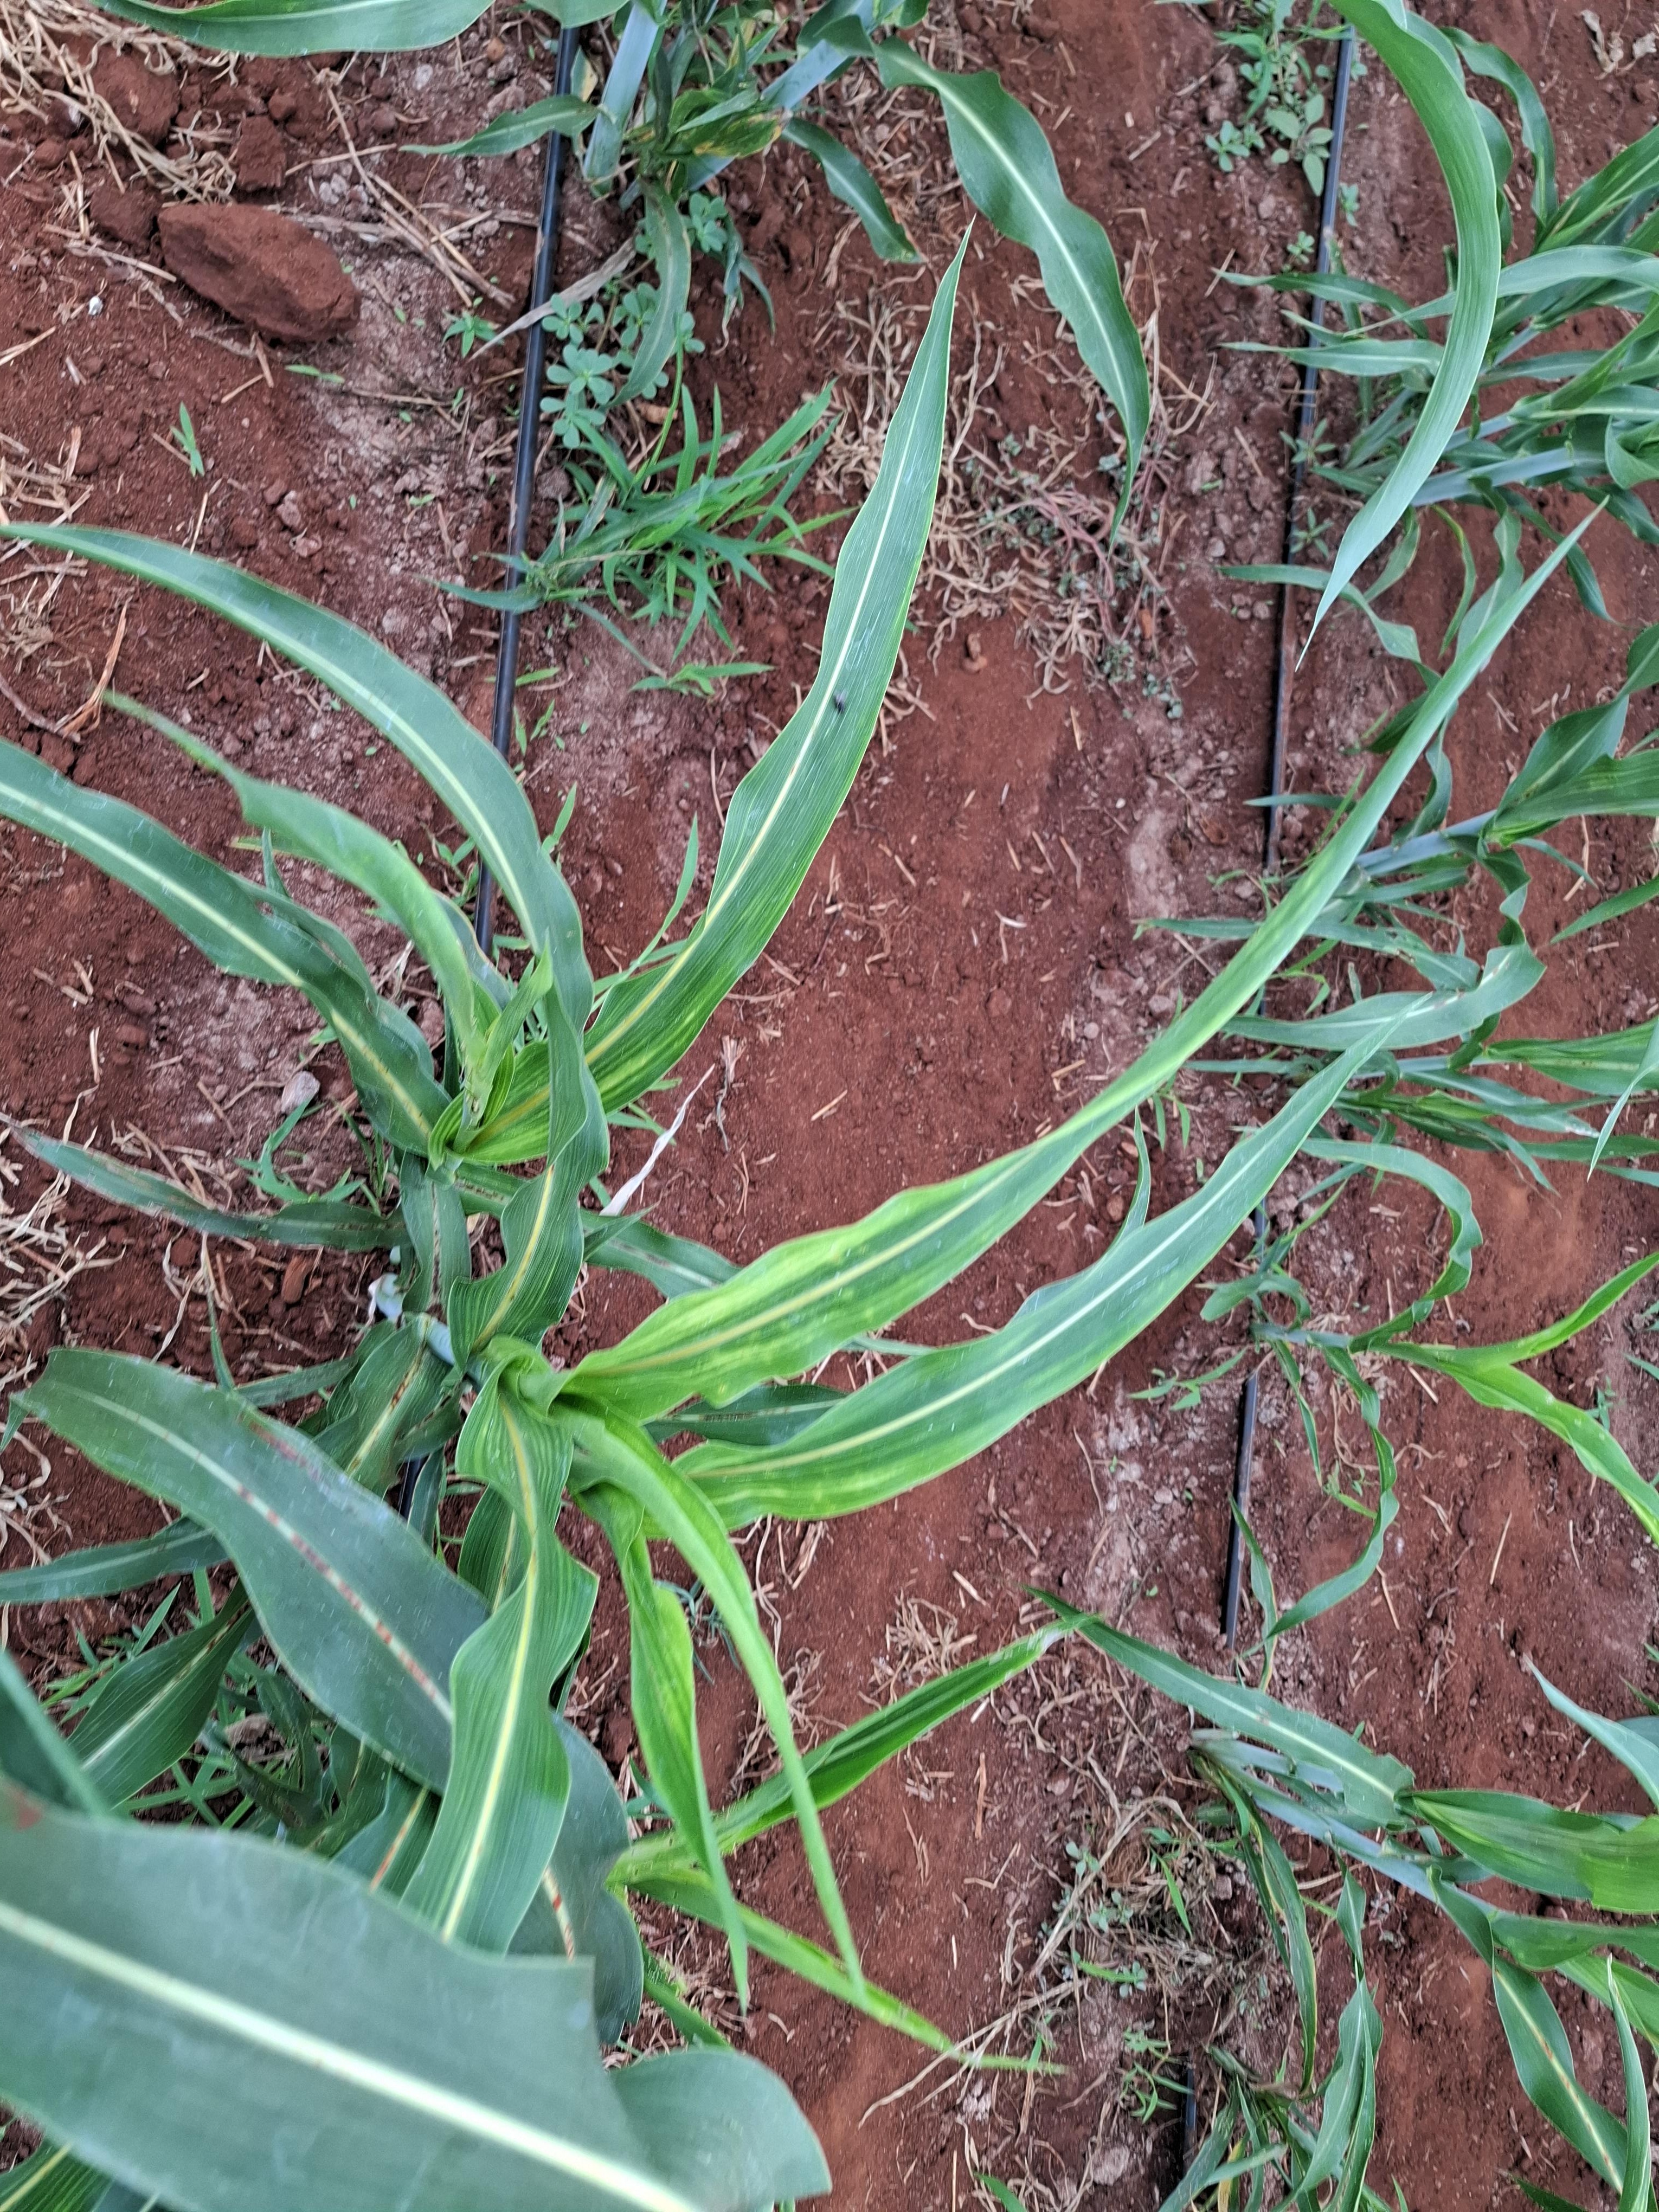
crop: sorghum
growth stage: vegetative
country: Kenya
